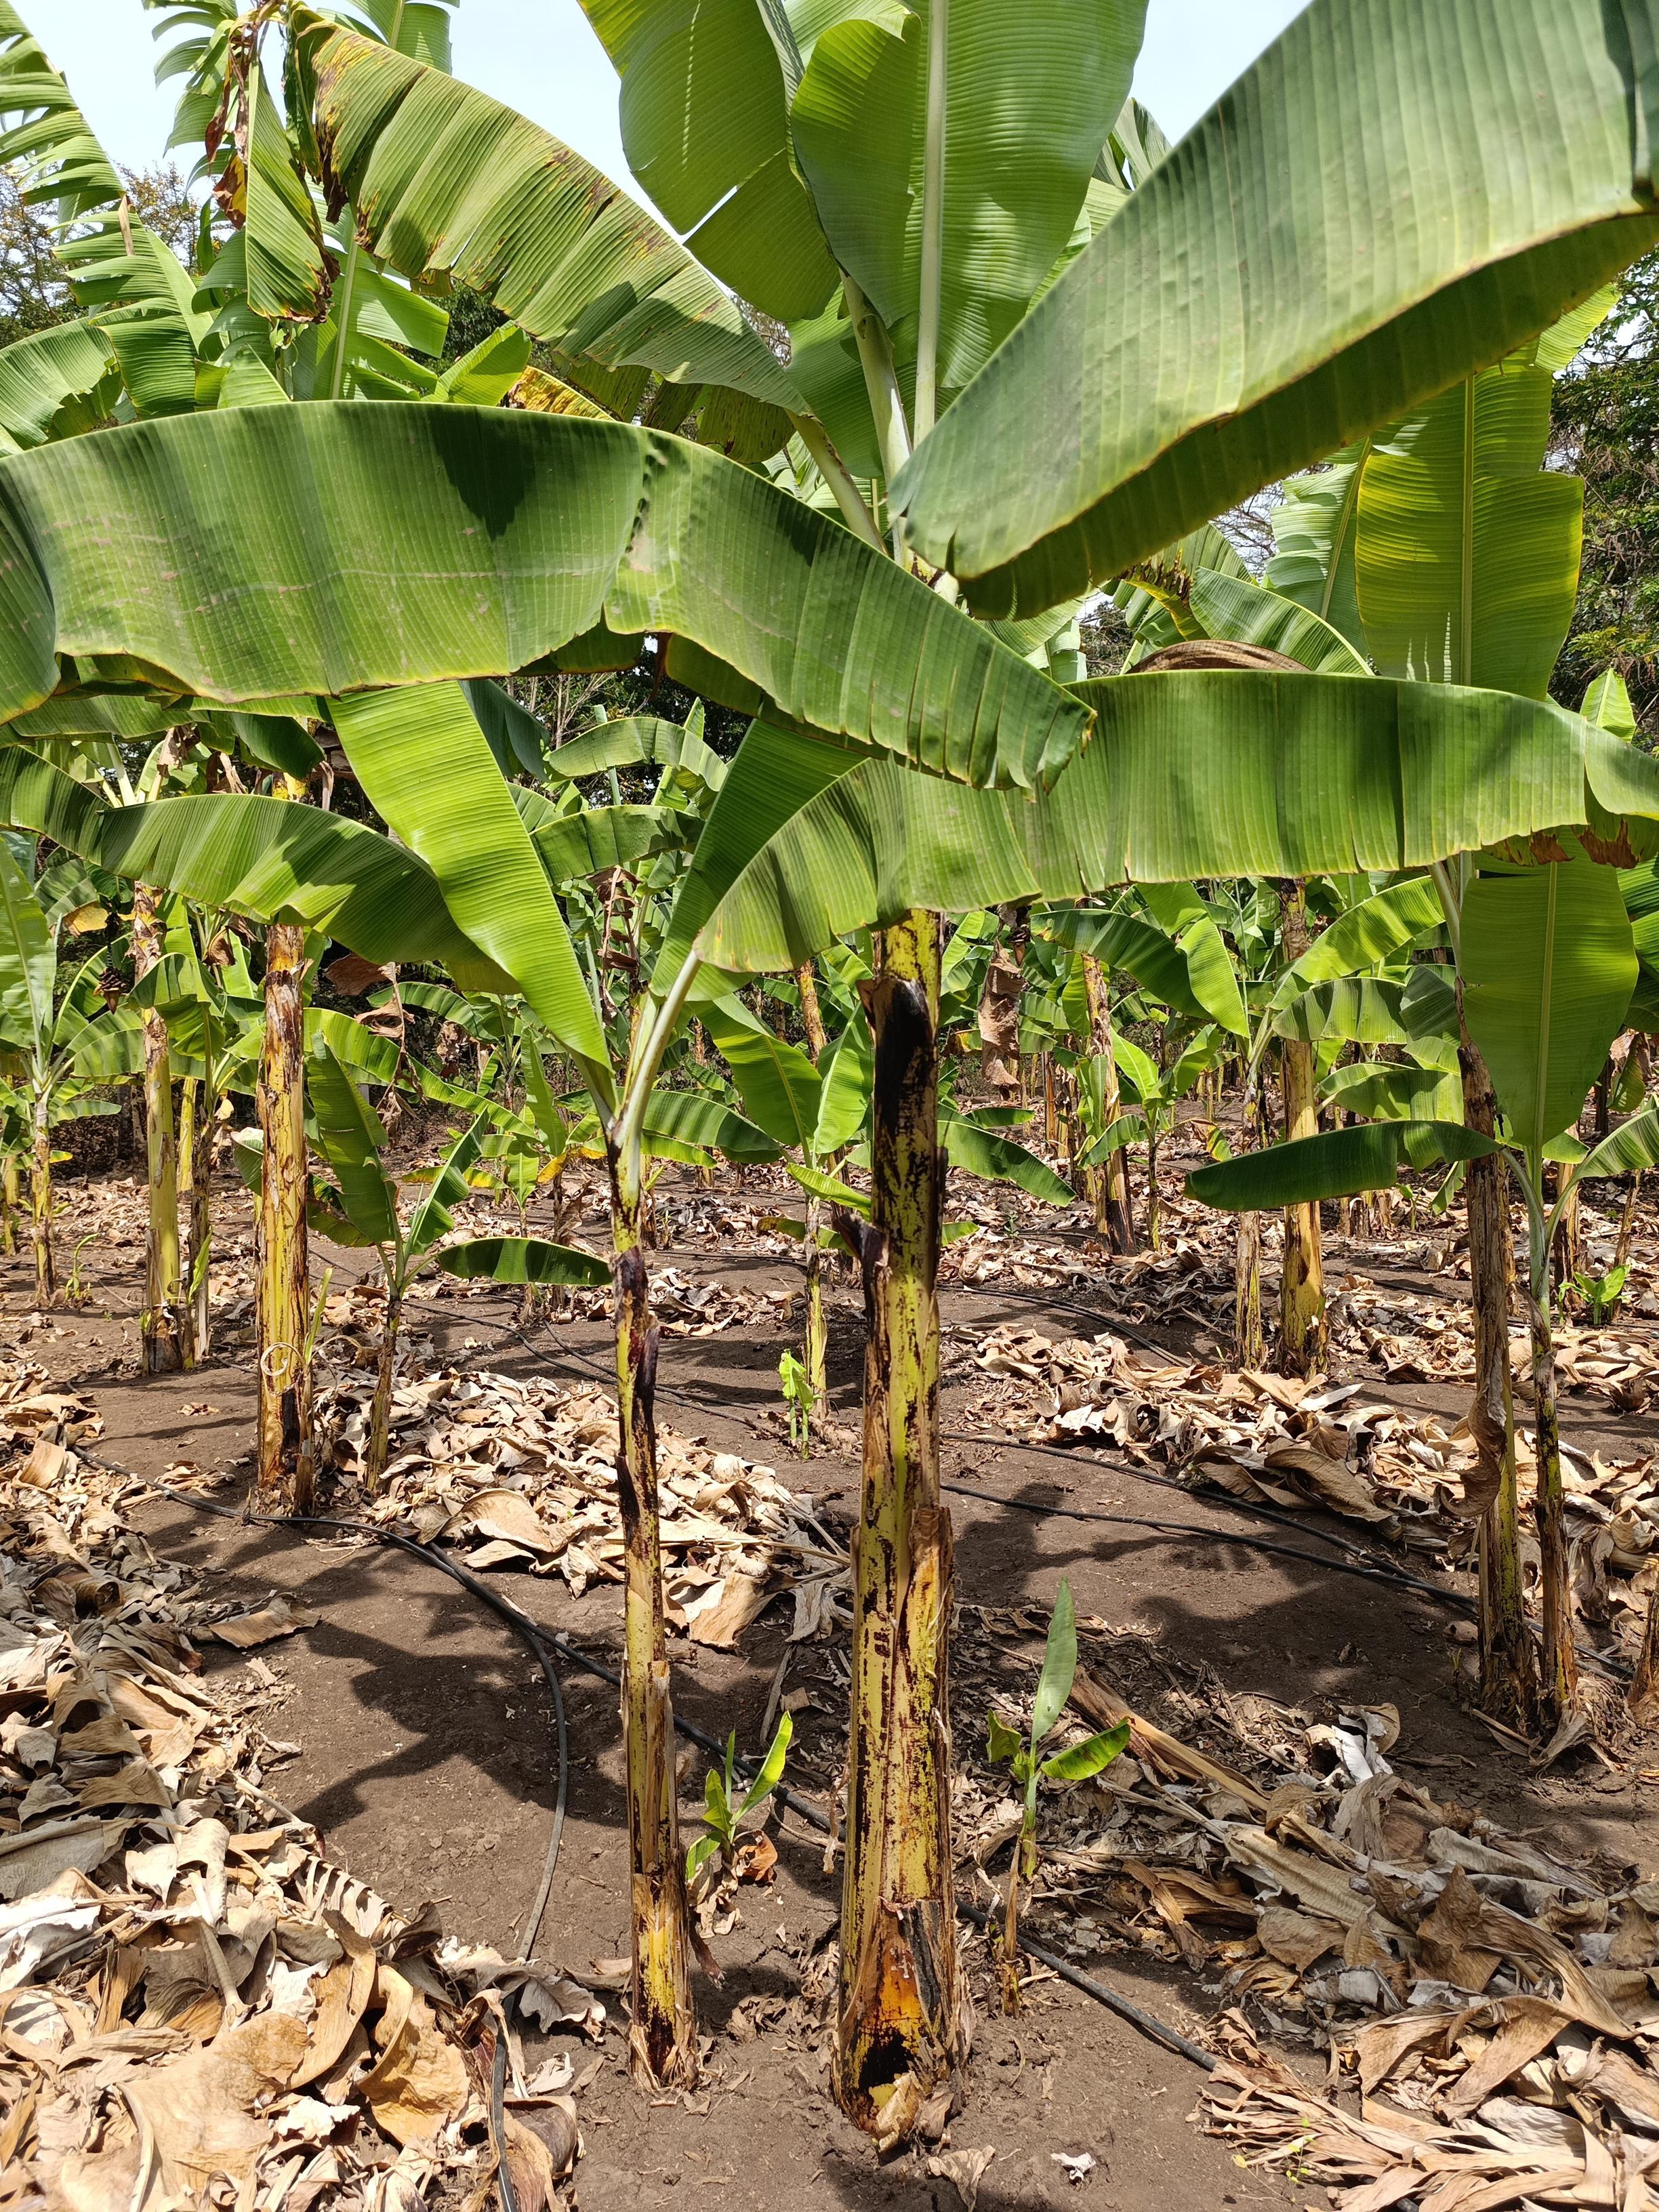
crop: banana
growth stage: vegetative
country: Tanzania
